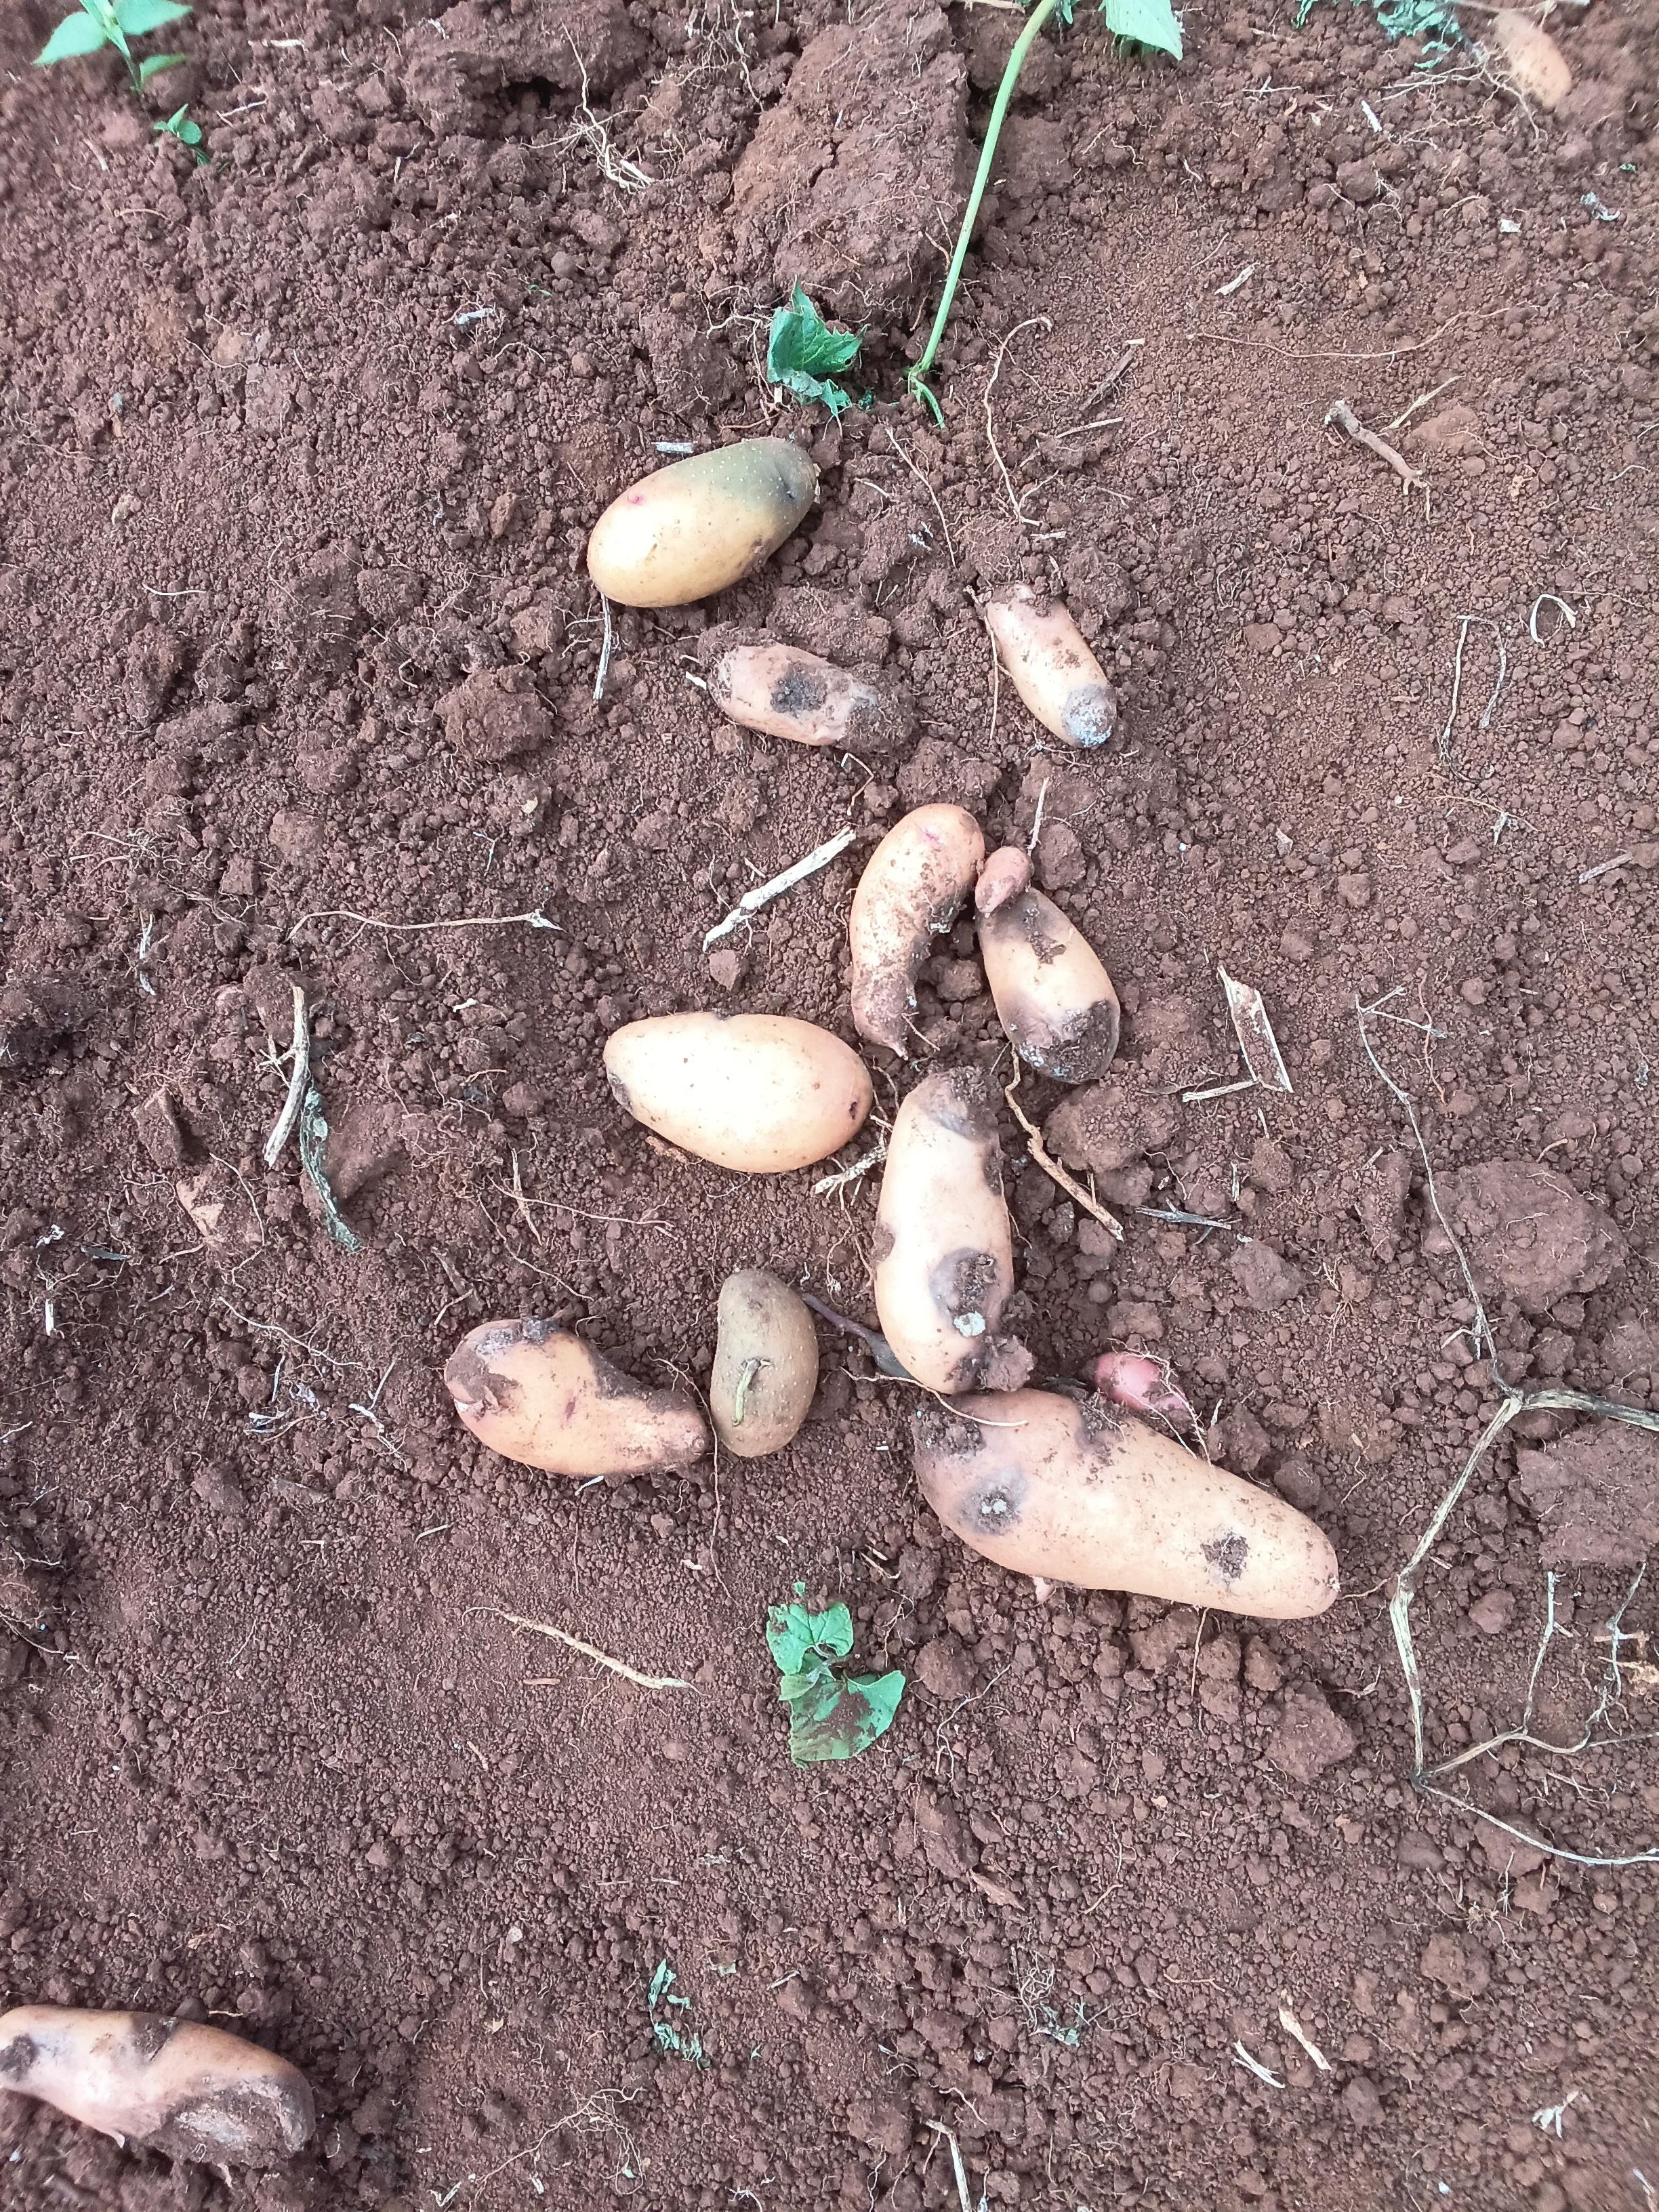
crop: potato
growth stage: harvest
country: Kenya
